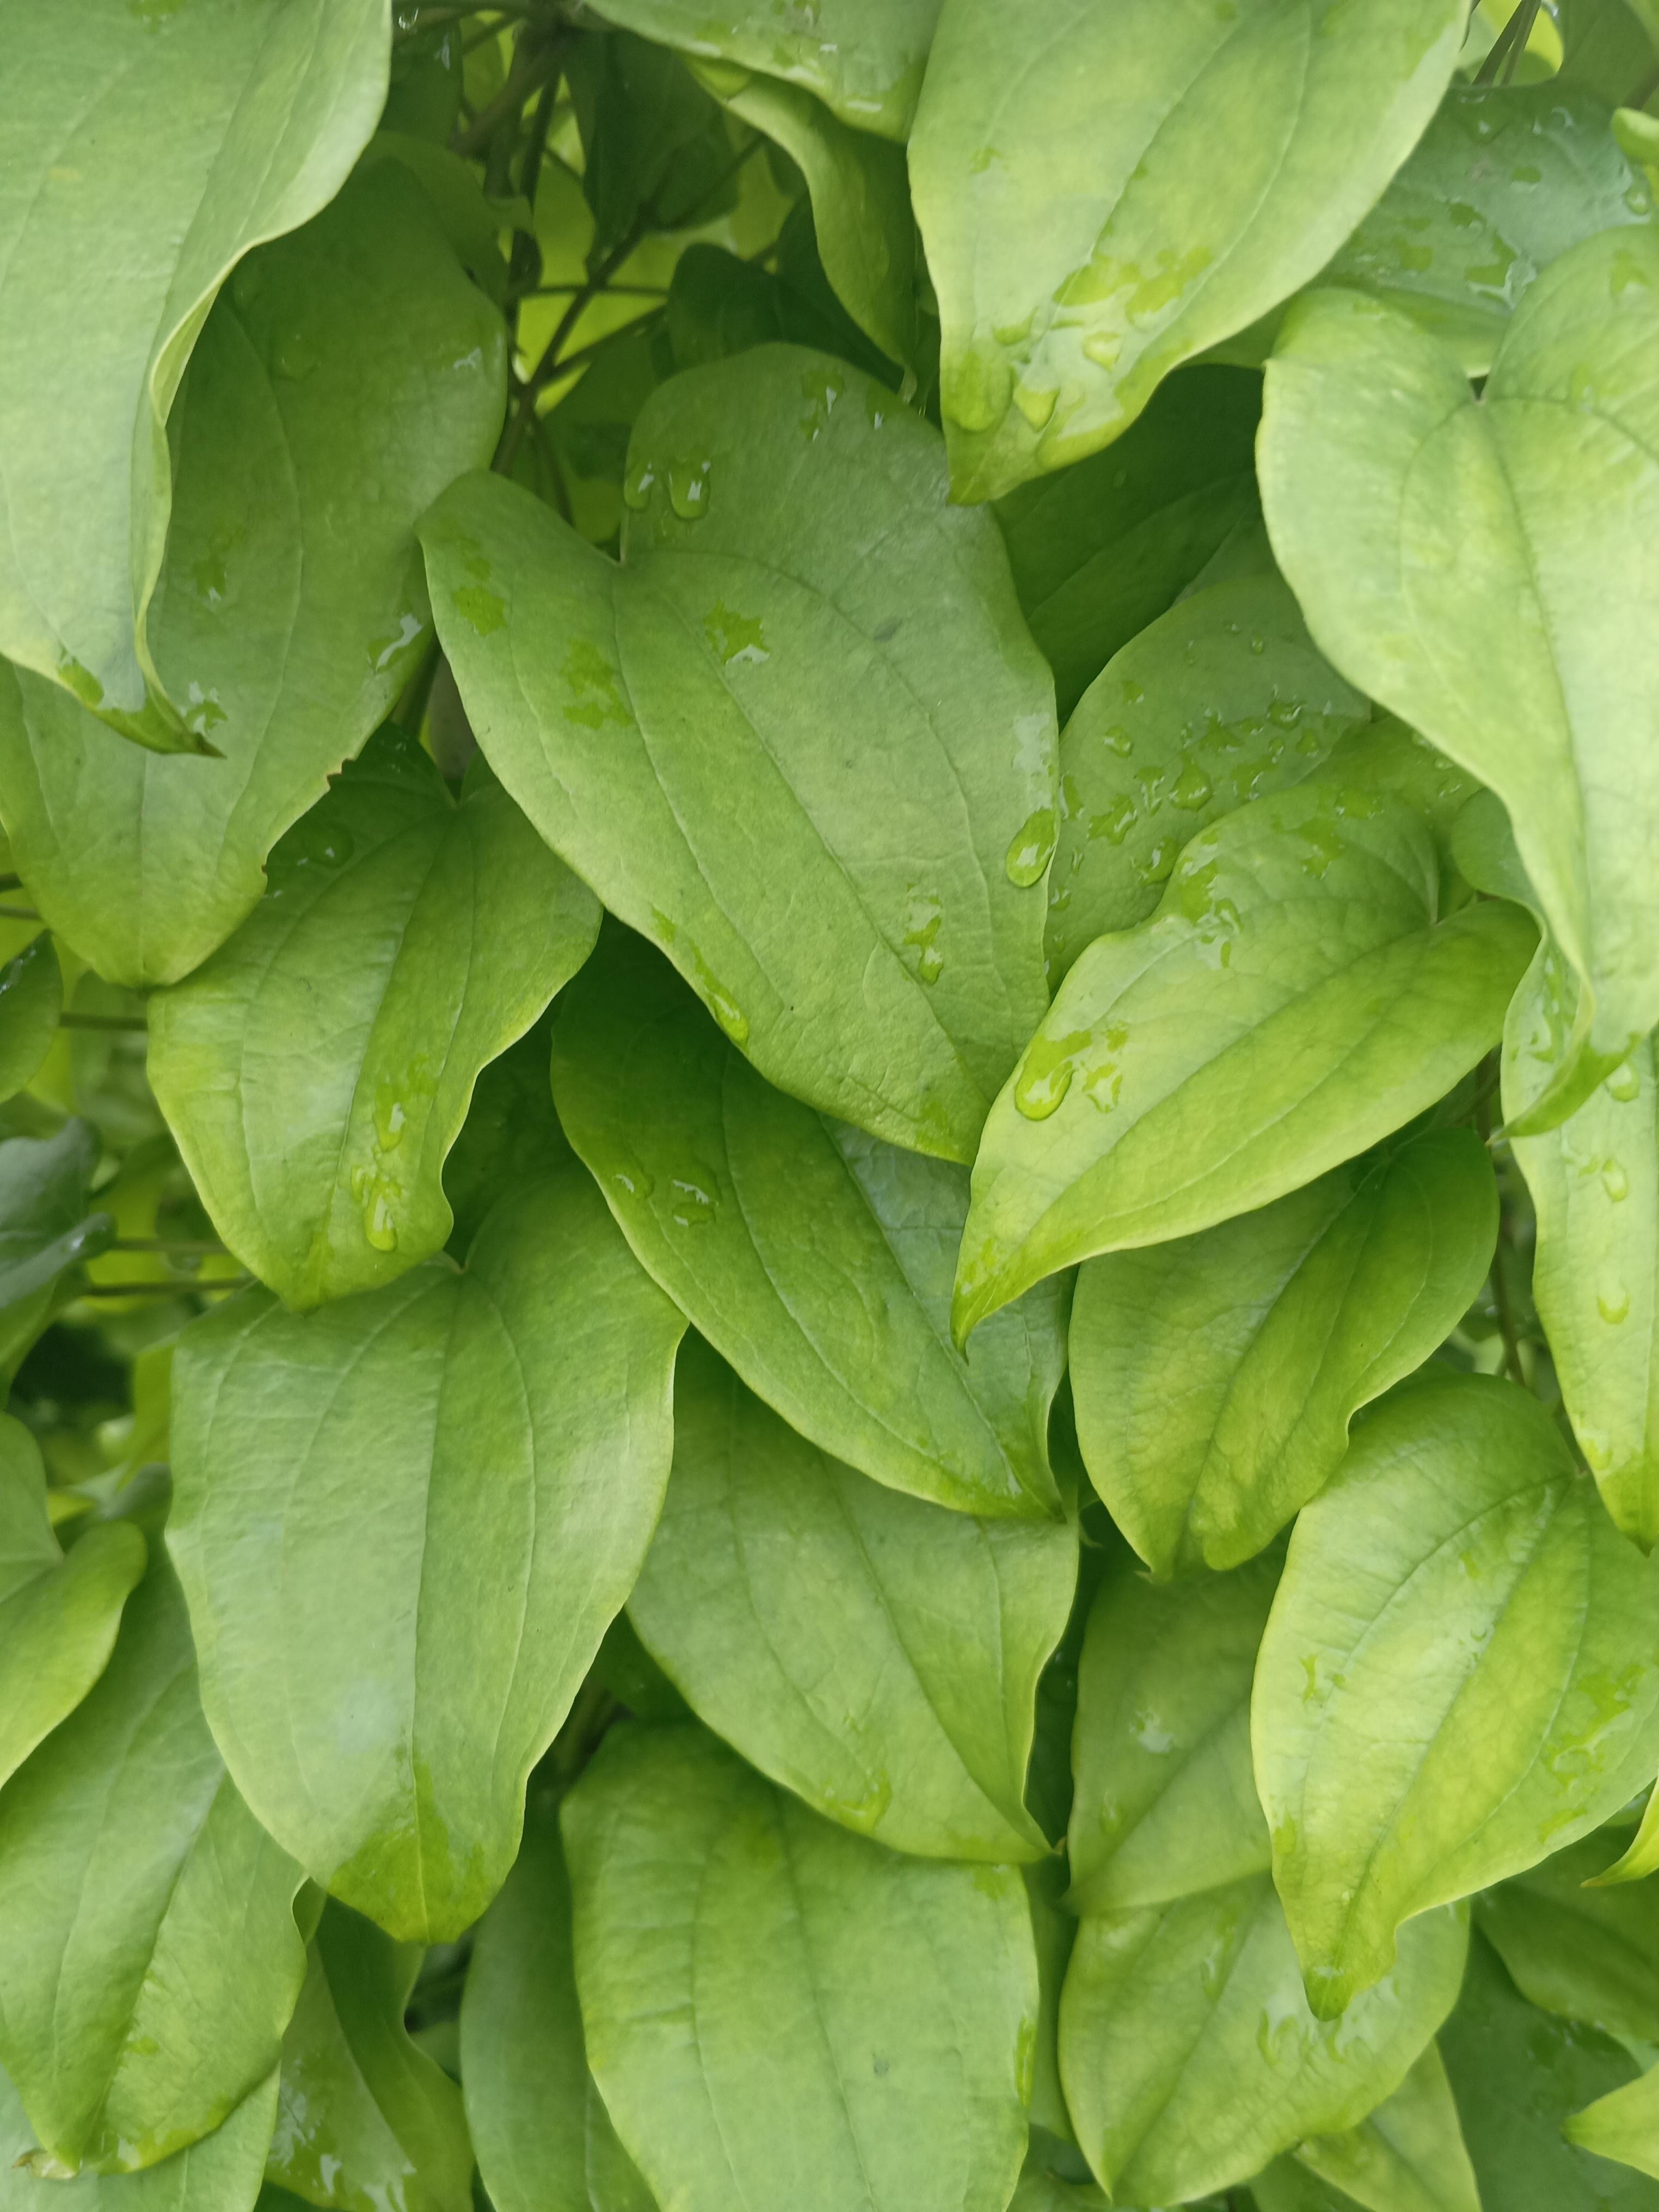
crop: yam
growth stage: vegetative
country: Nigeria
